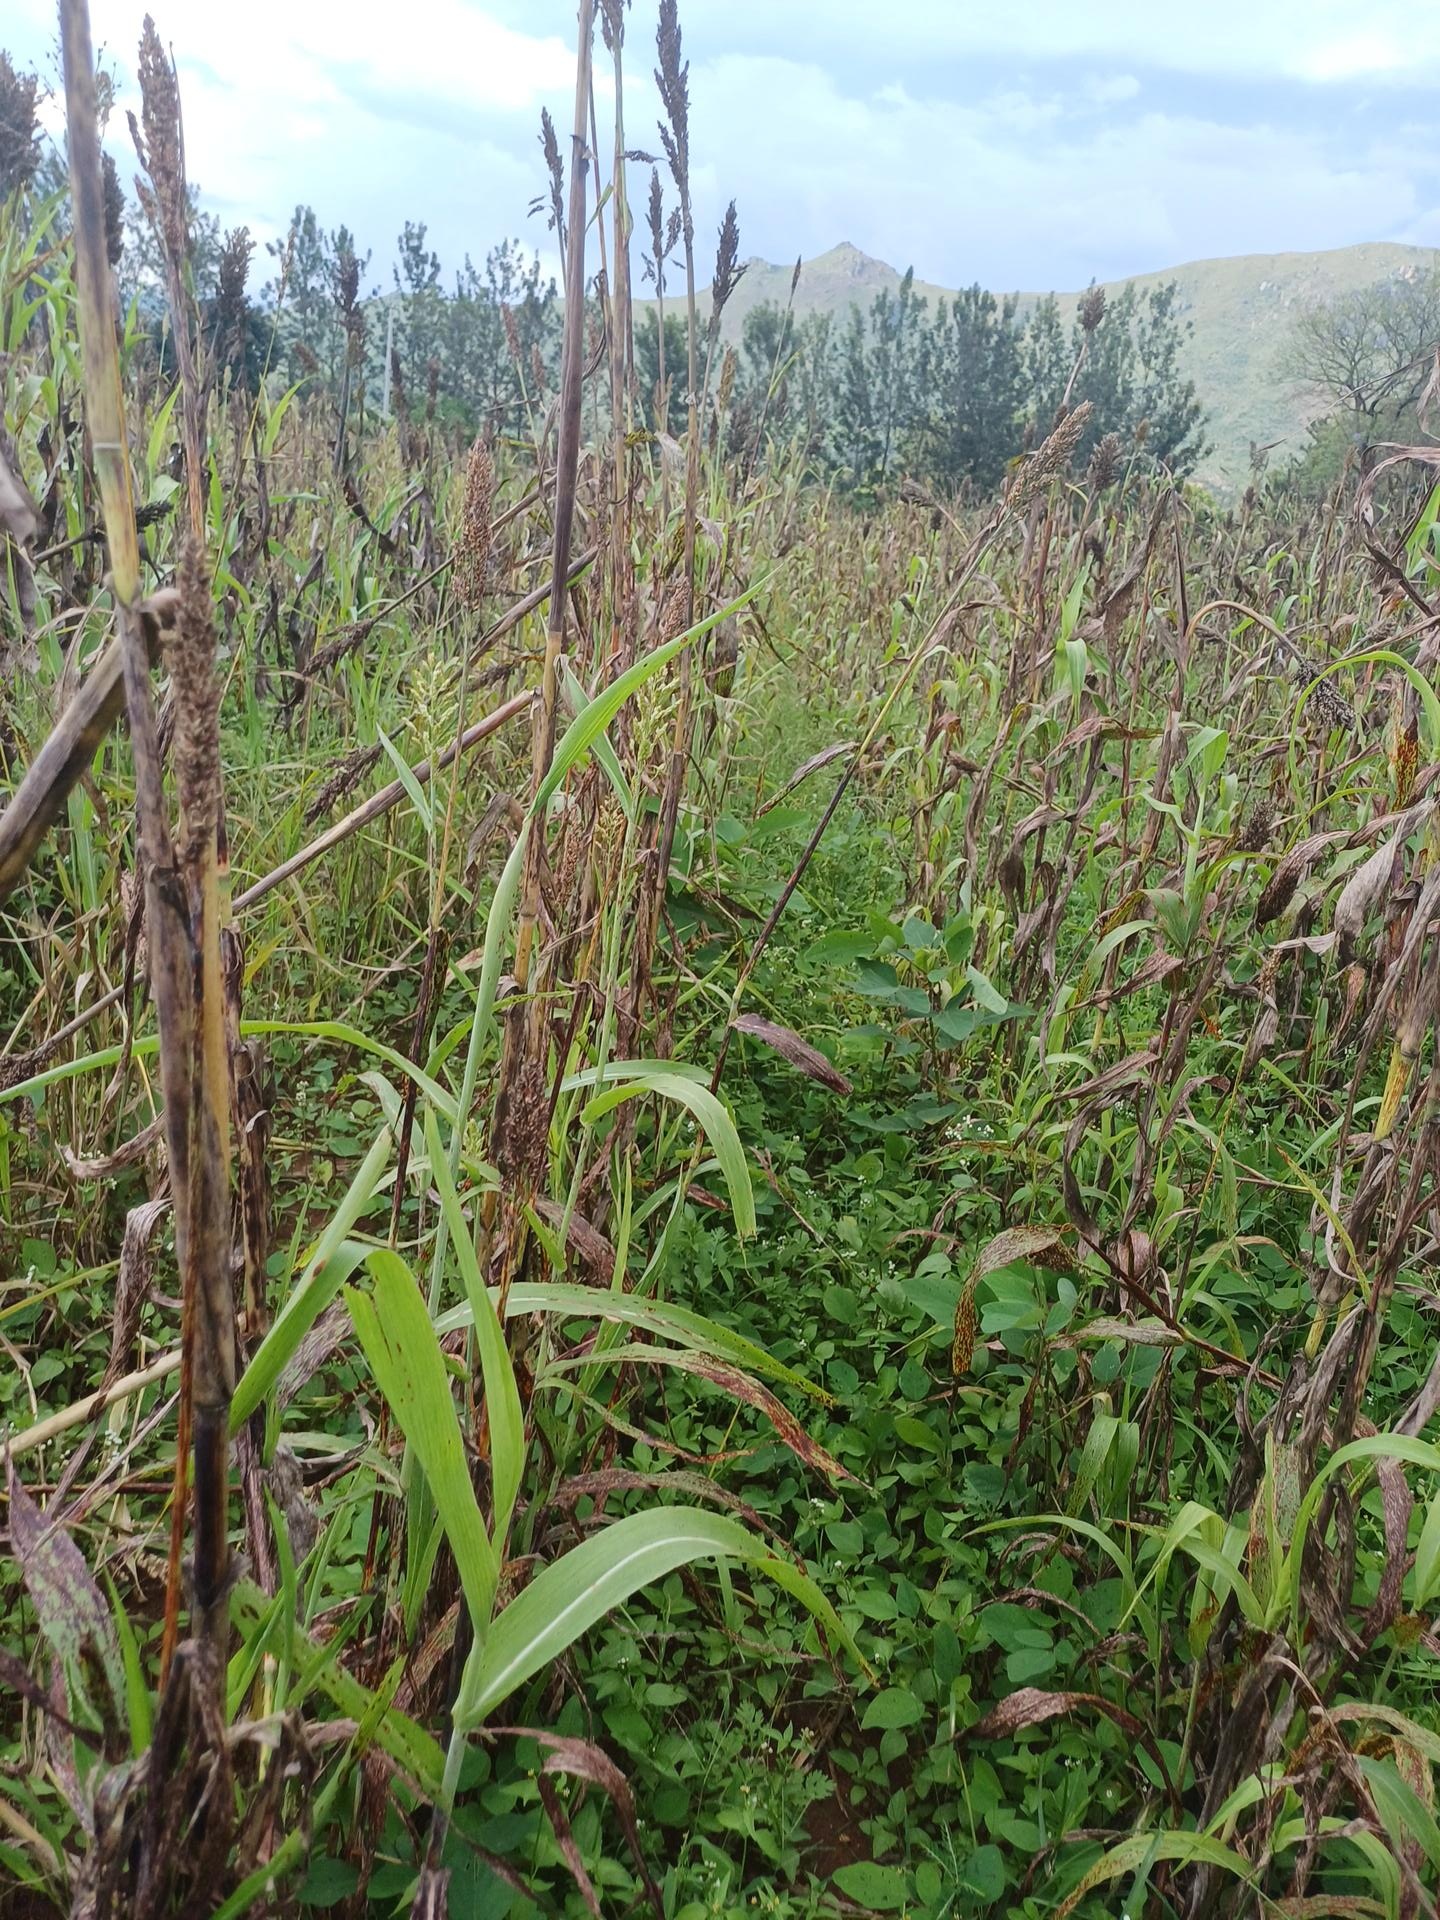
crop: sorghum
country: Kenya
